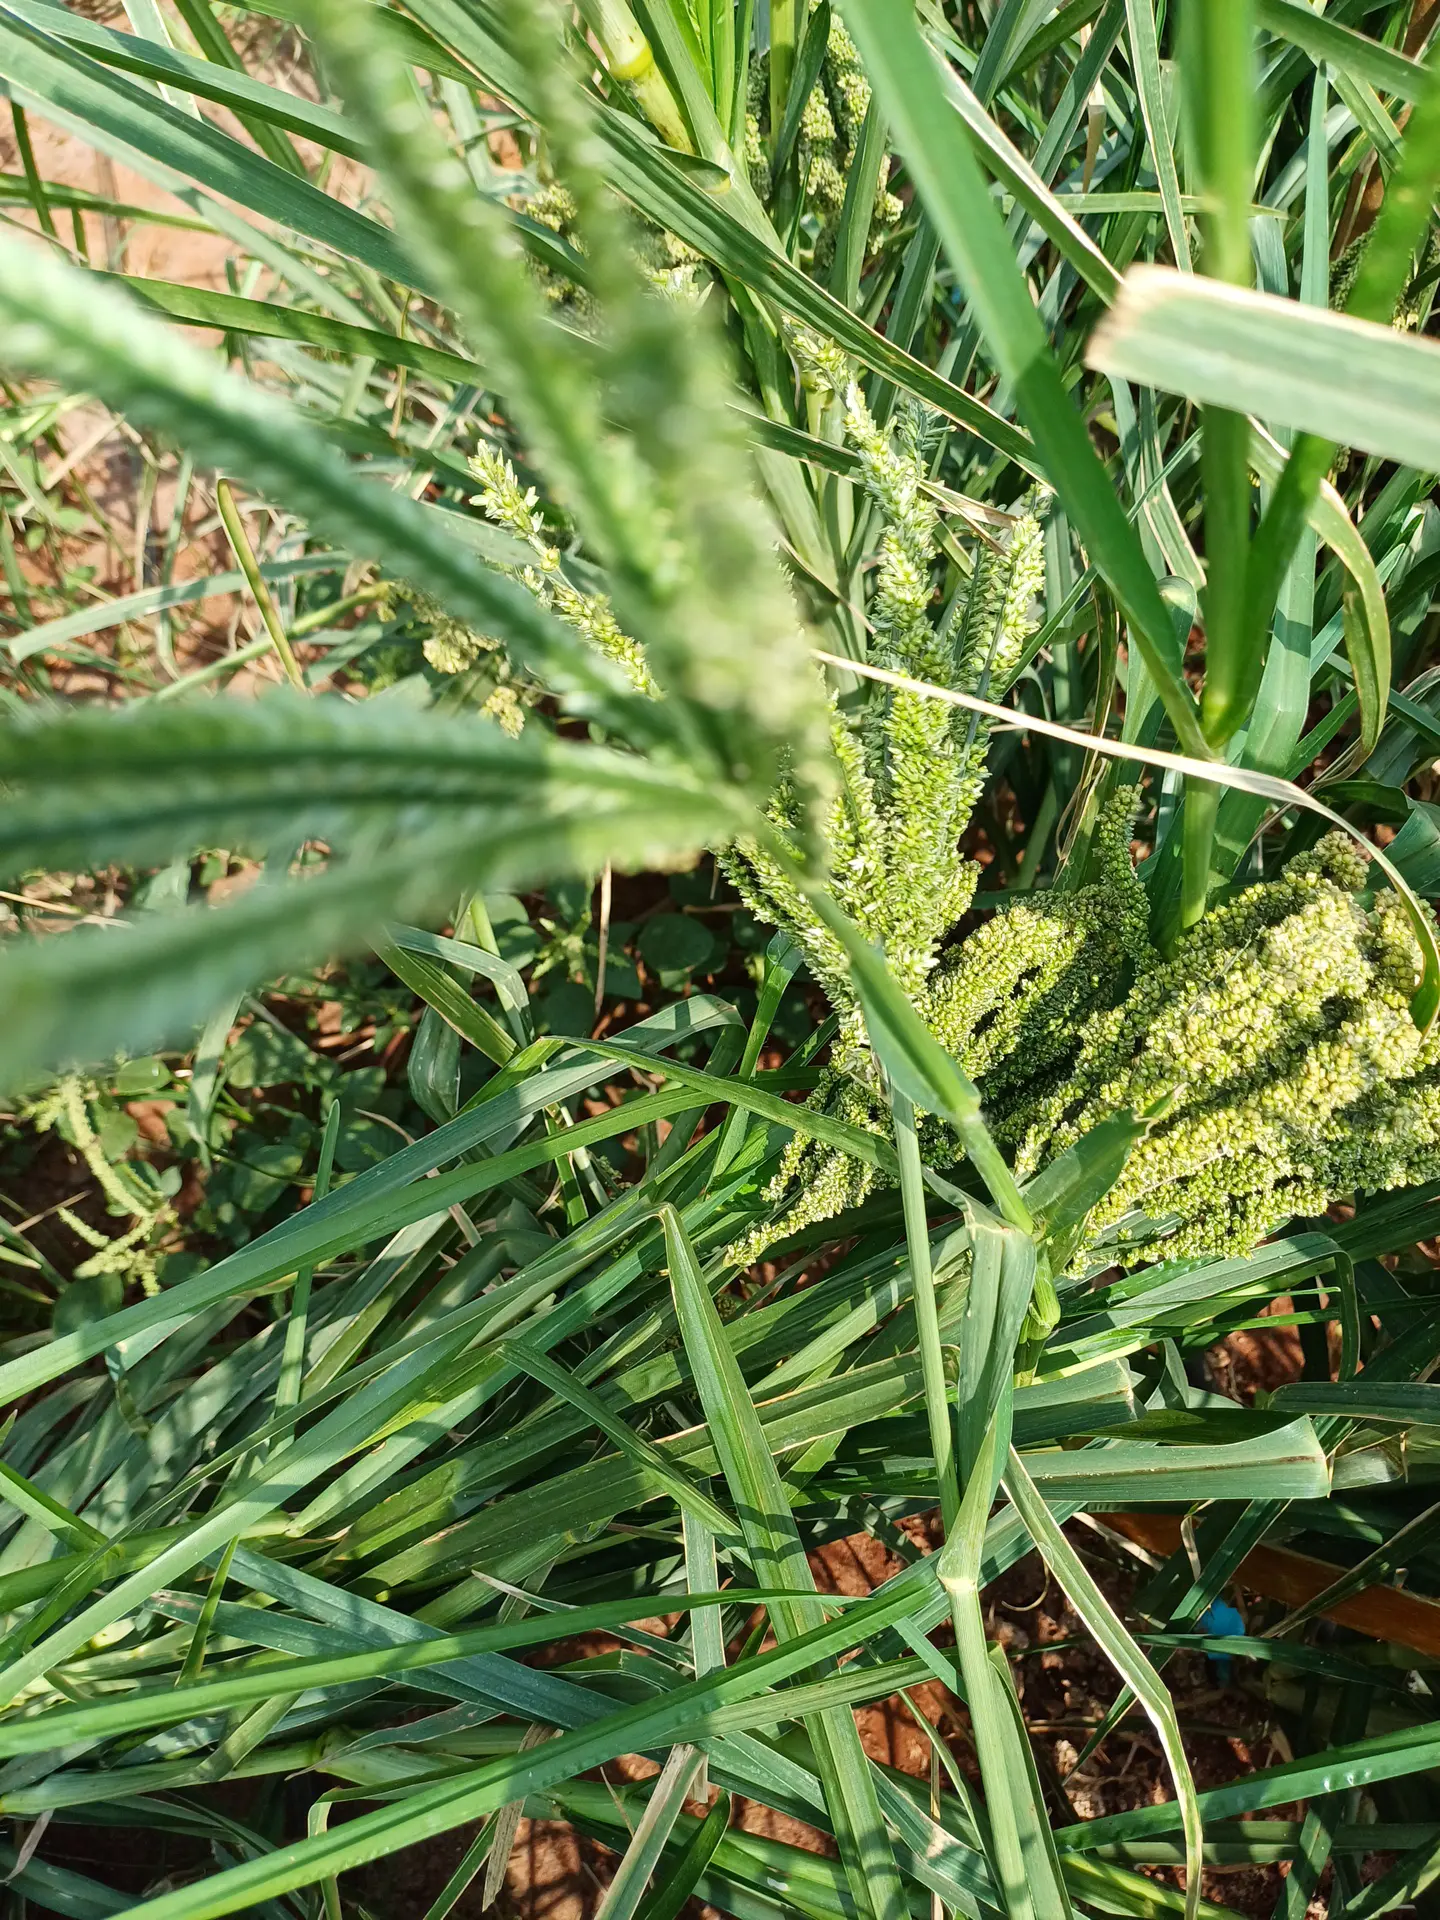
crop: finger millet
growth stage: filling grain
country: Kenya
